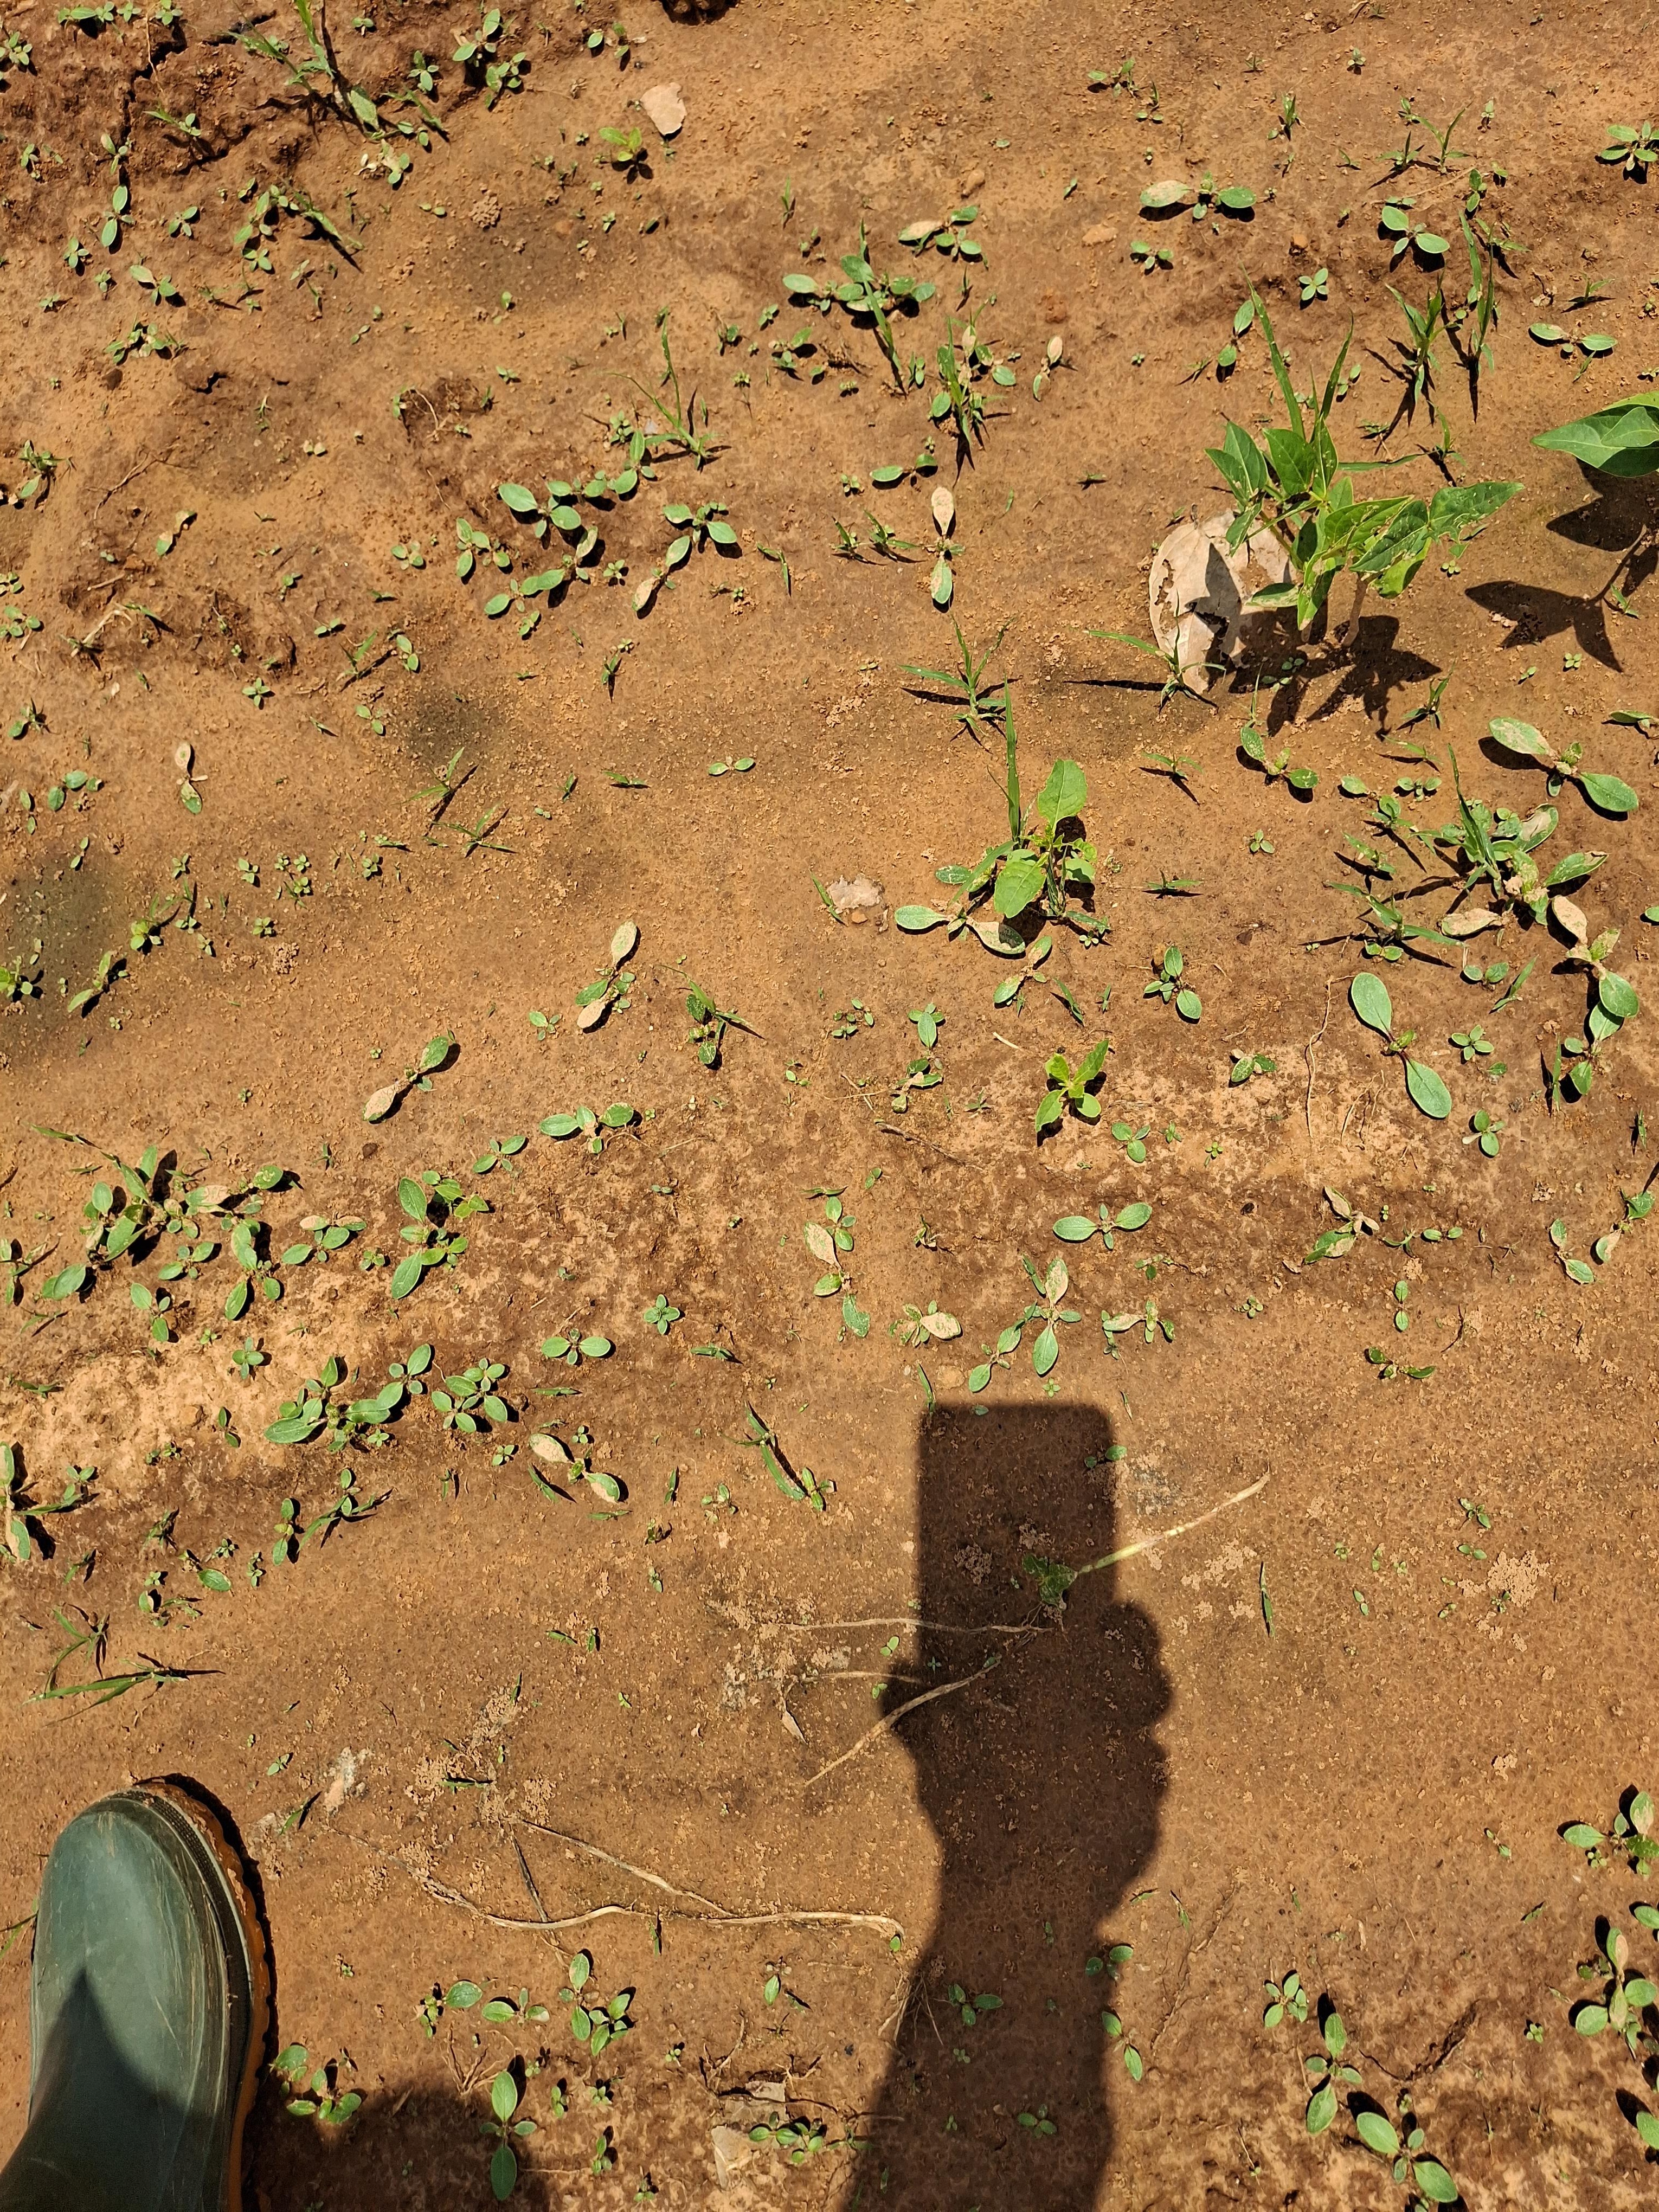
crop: cowpea
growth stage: sprouting emergence
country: Nigeria
